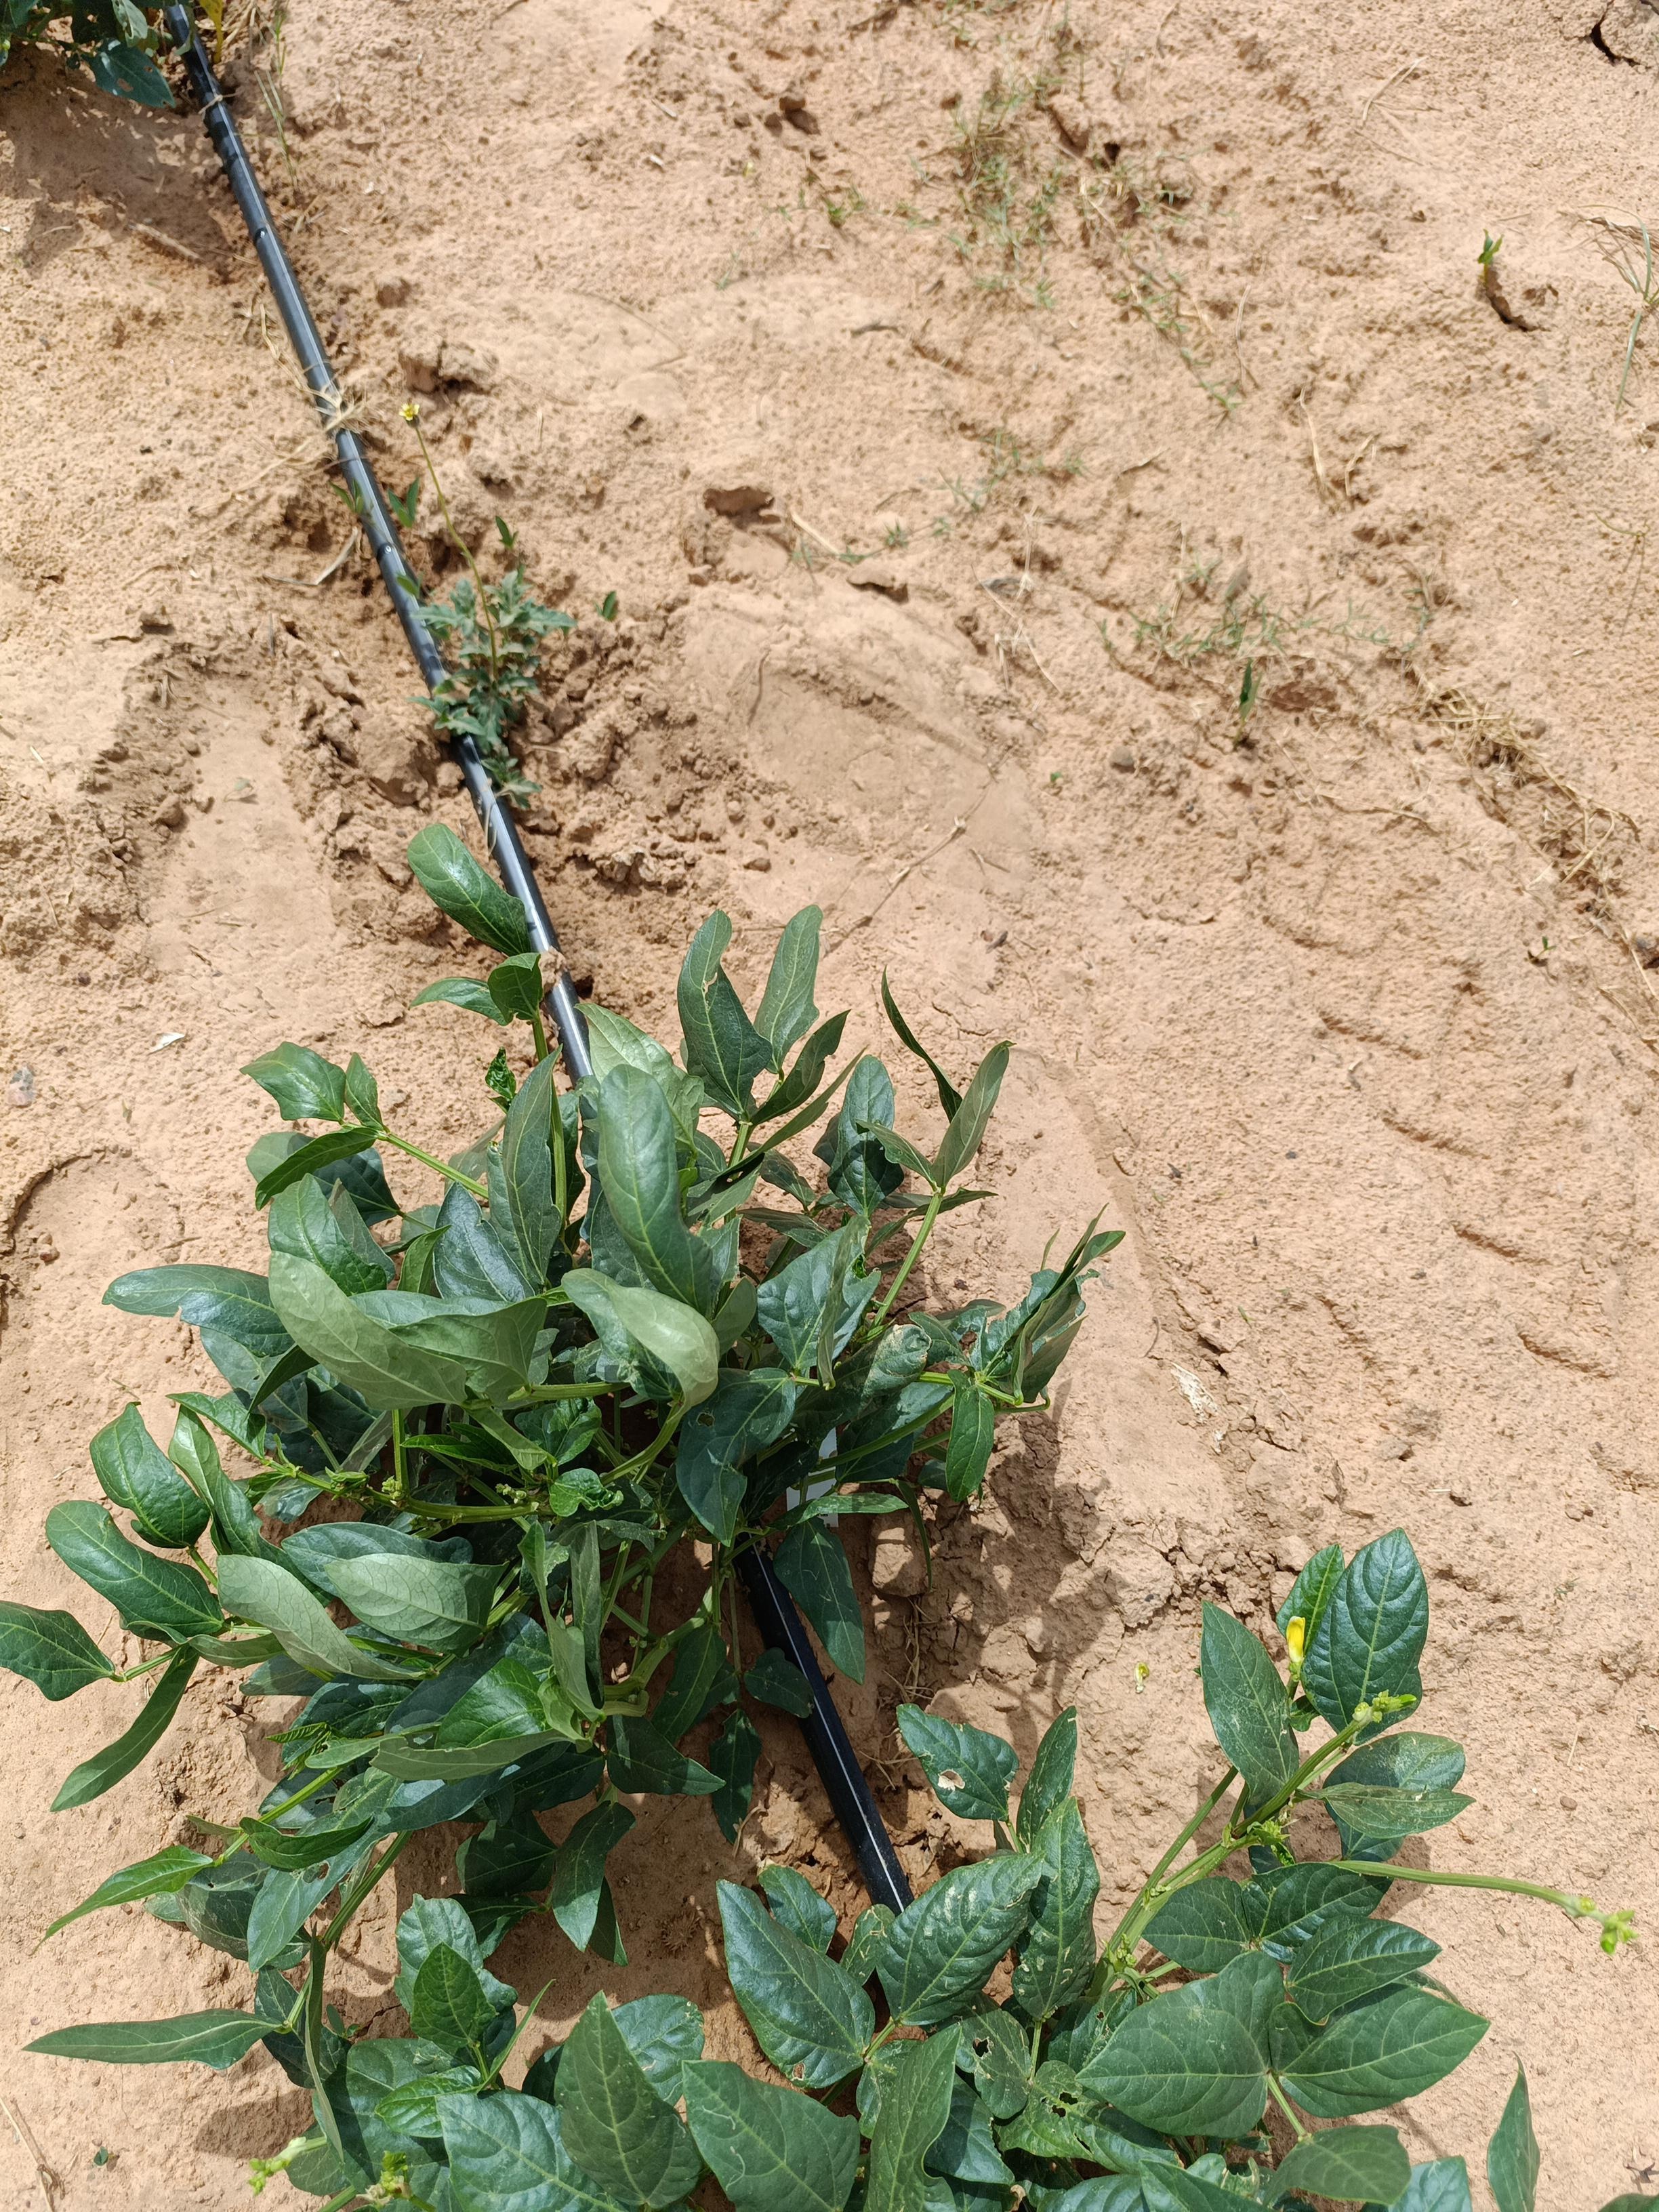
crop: cowpea
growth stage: development pod
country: Nigeria
